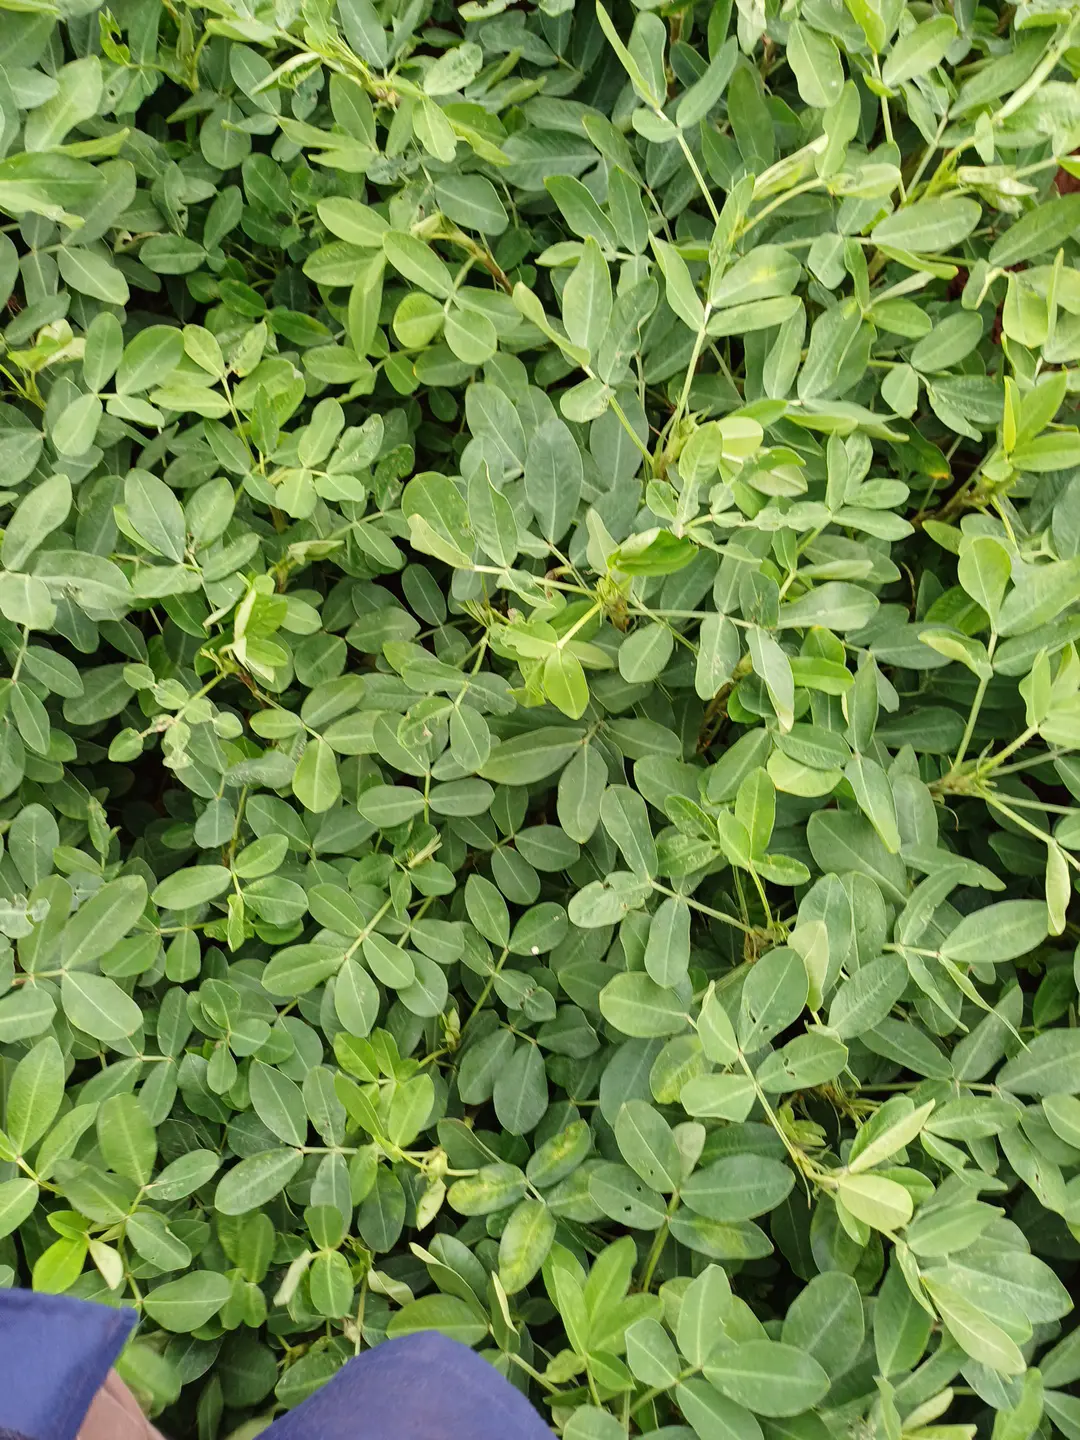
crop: groundnut
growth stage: flowering
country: Kenya
